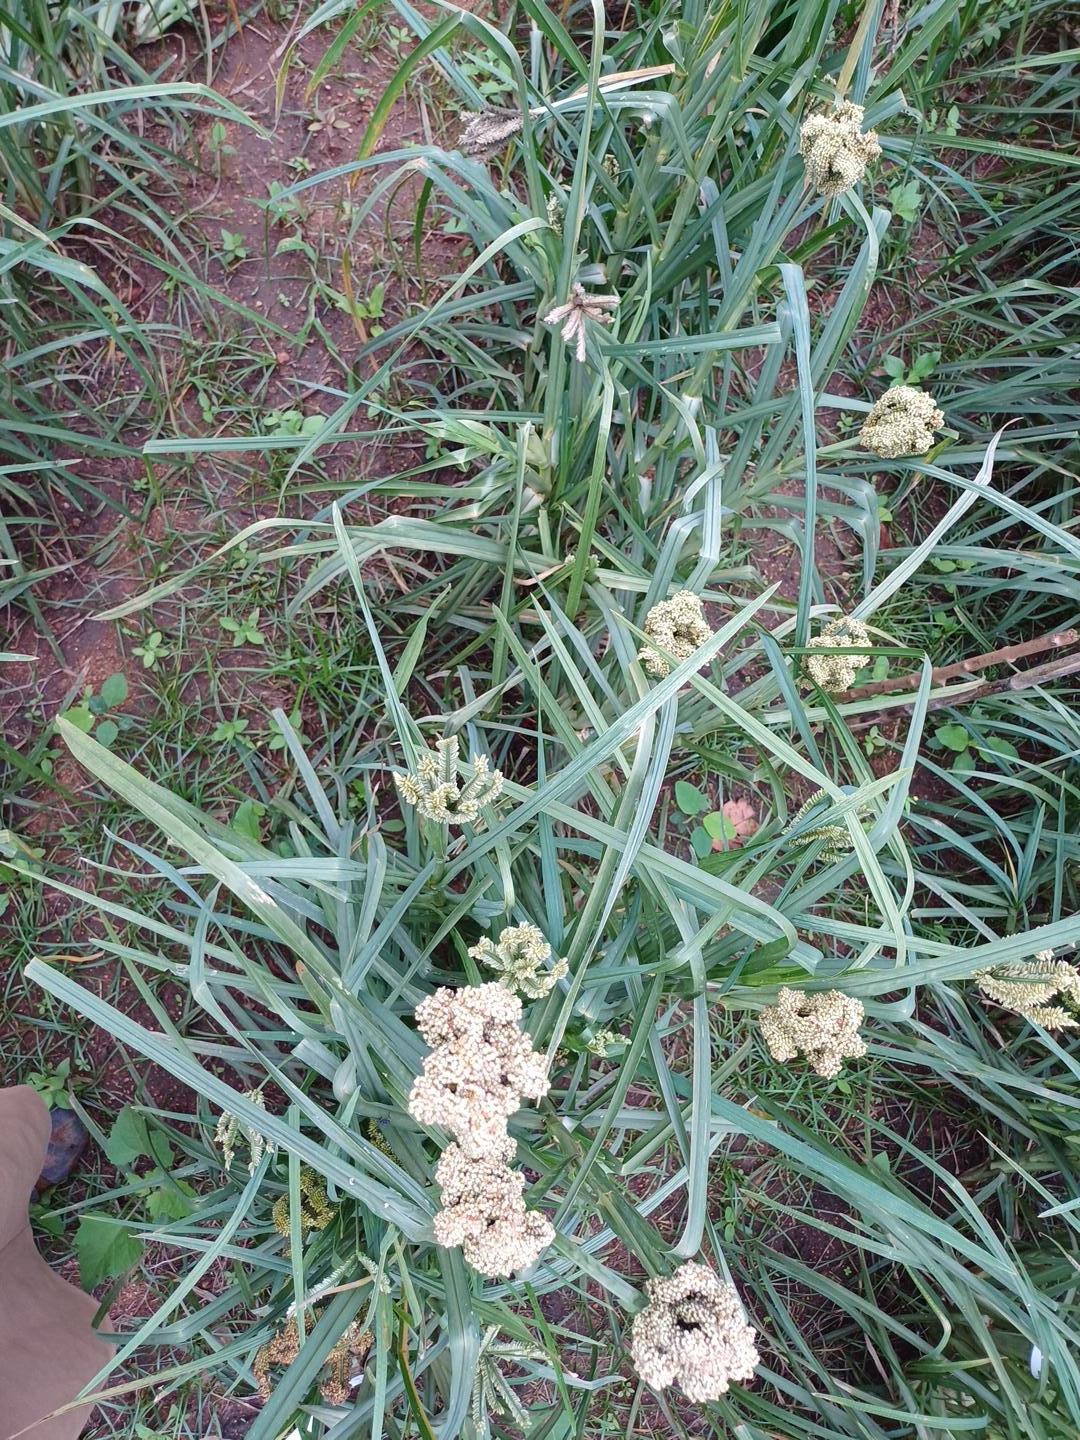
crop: finger millet
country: Kenya
